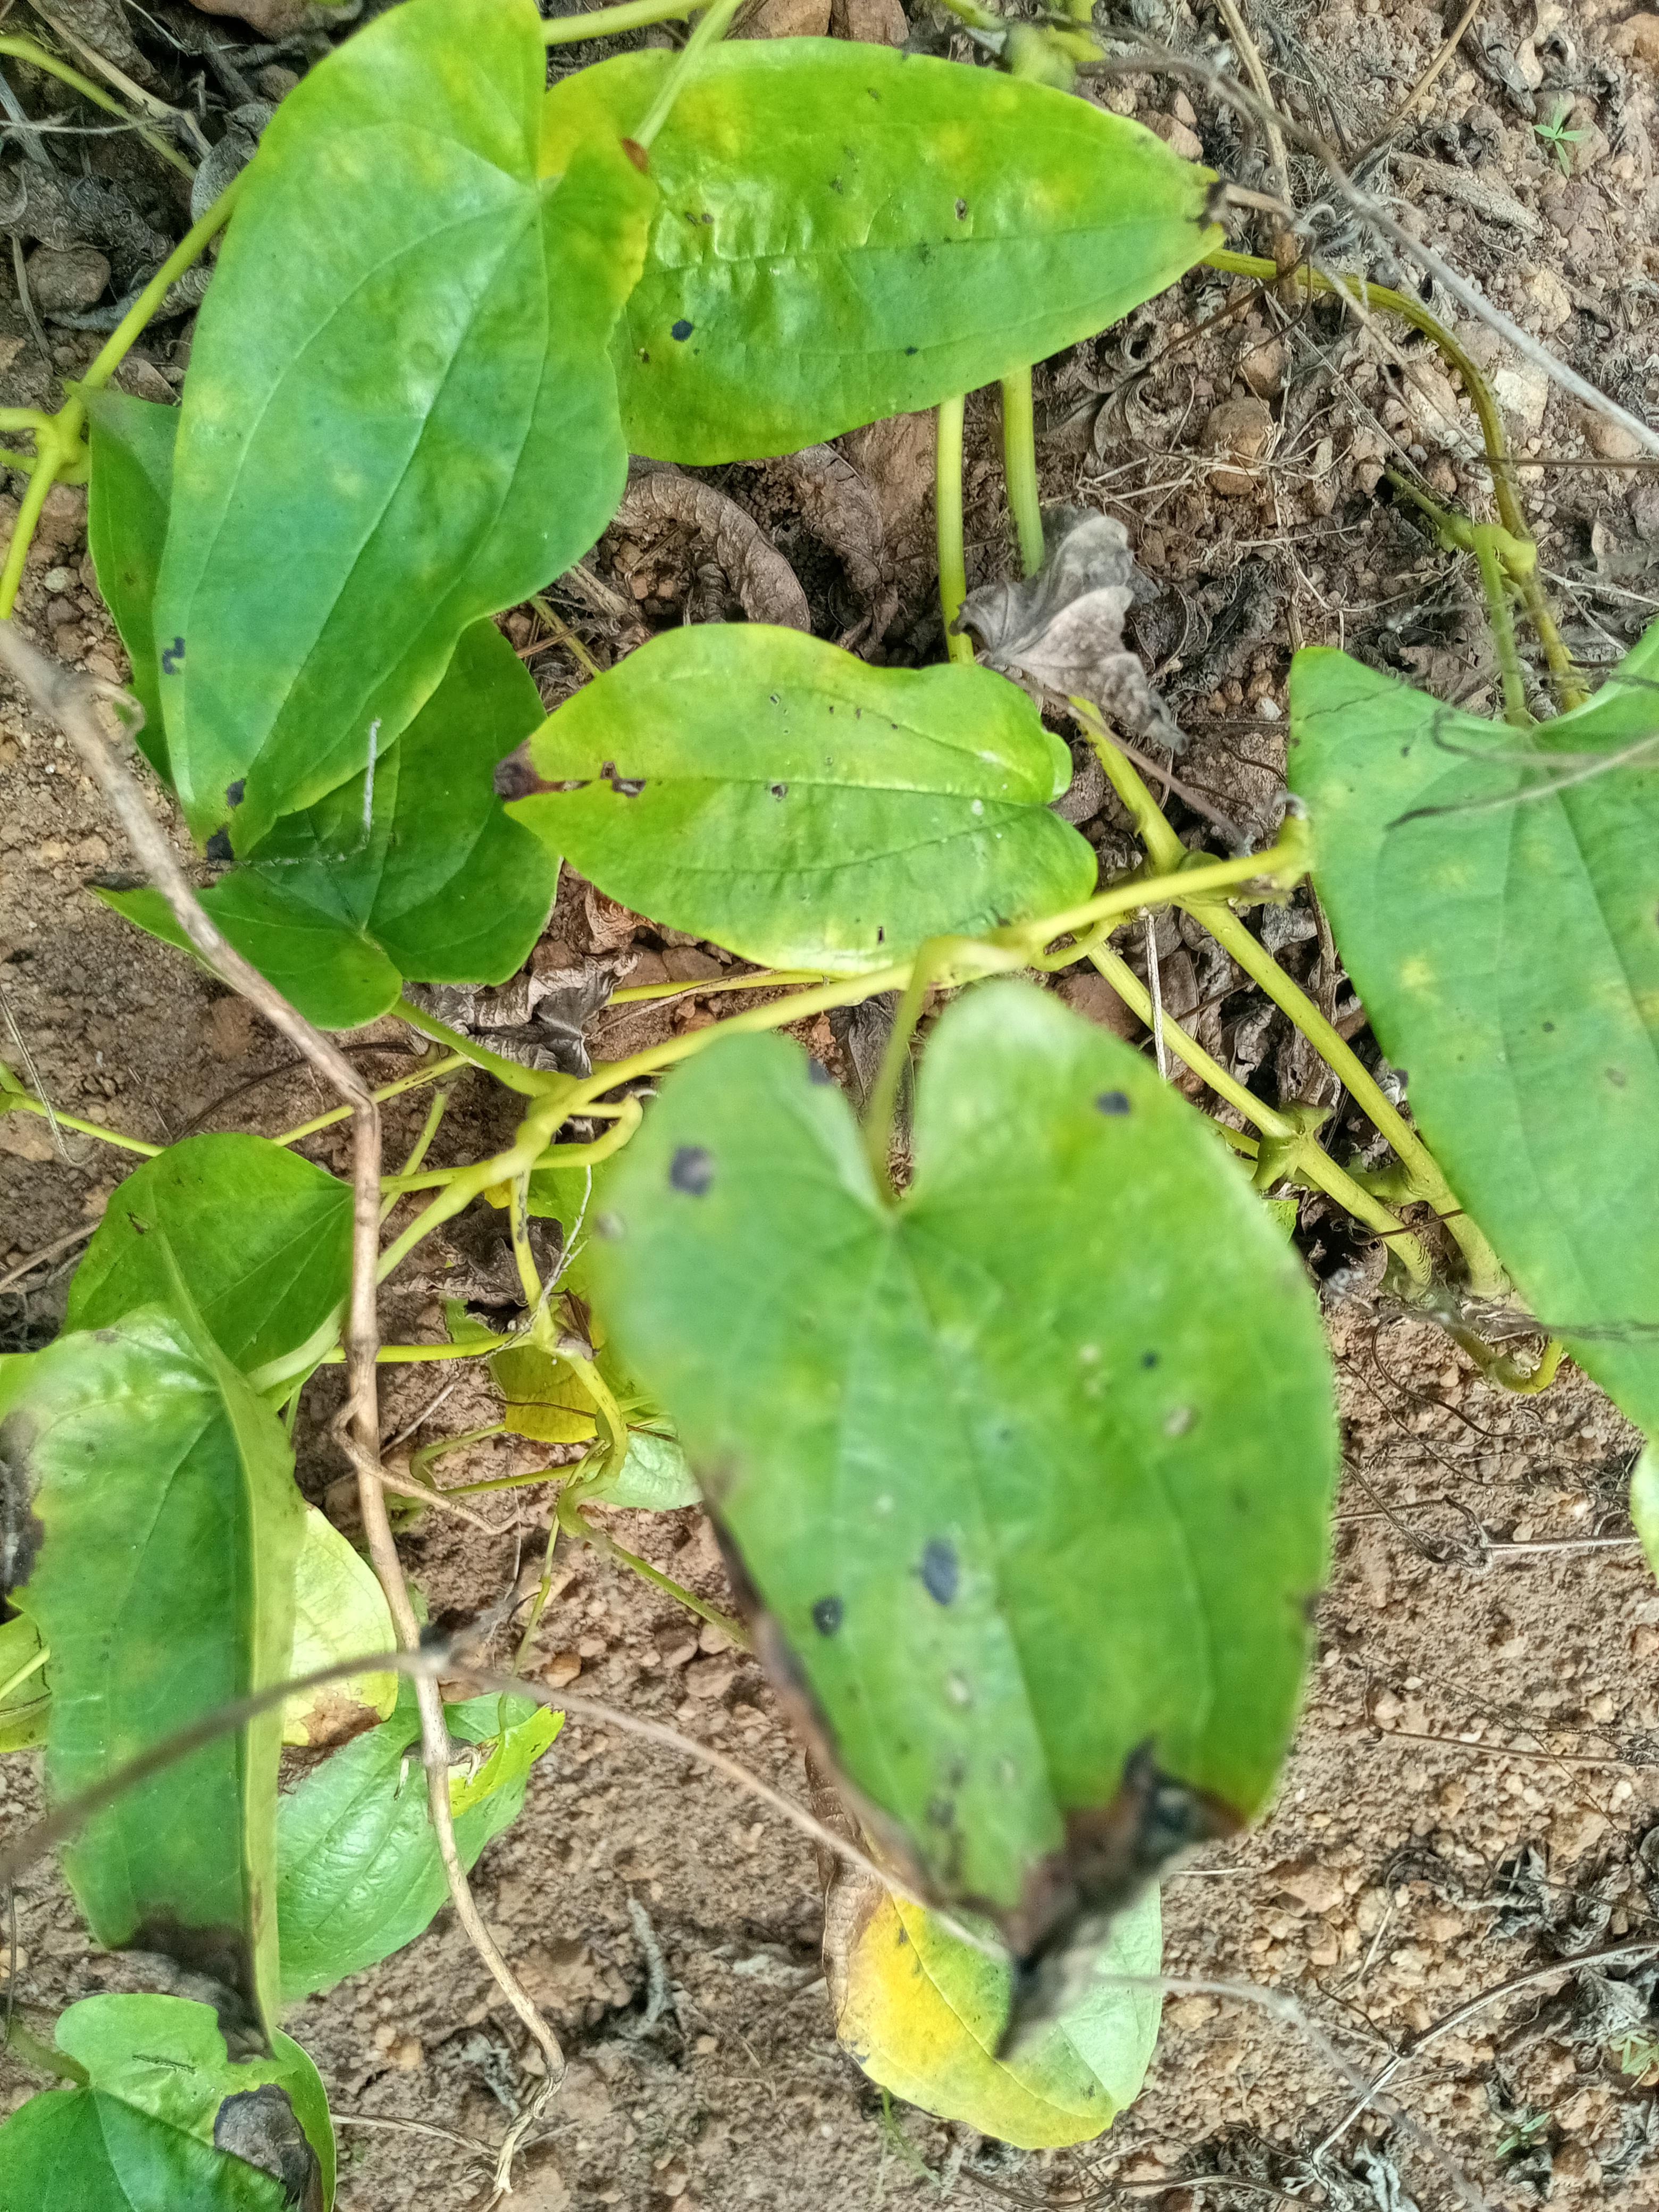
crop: yam
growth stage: maturity
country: Nigeria
